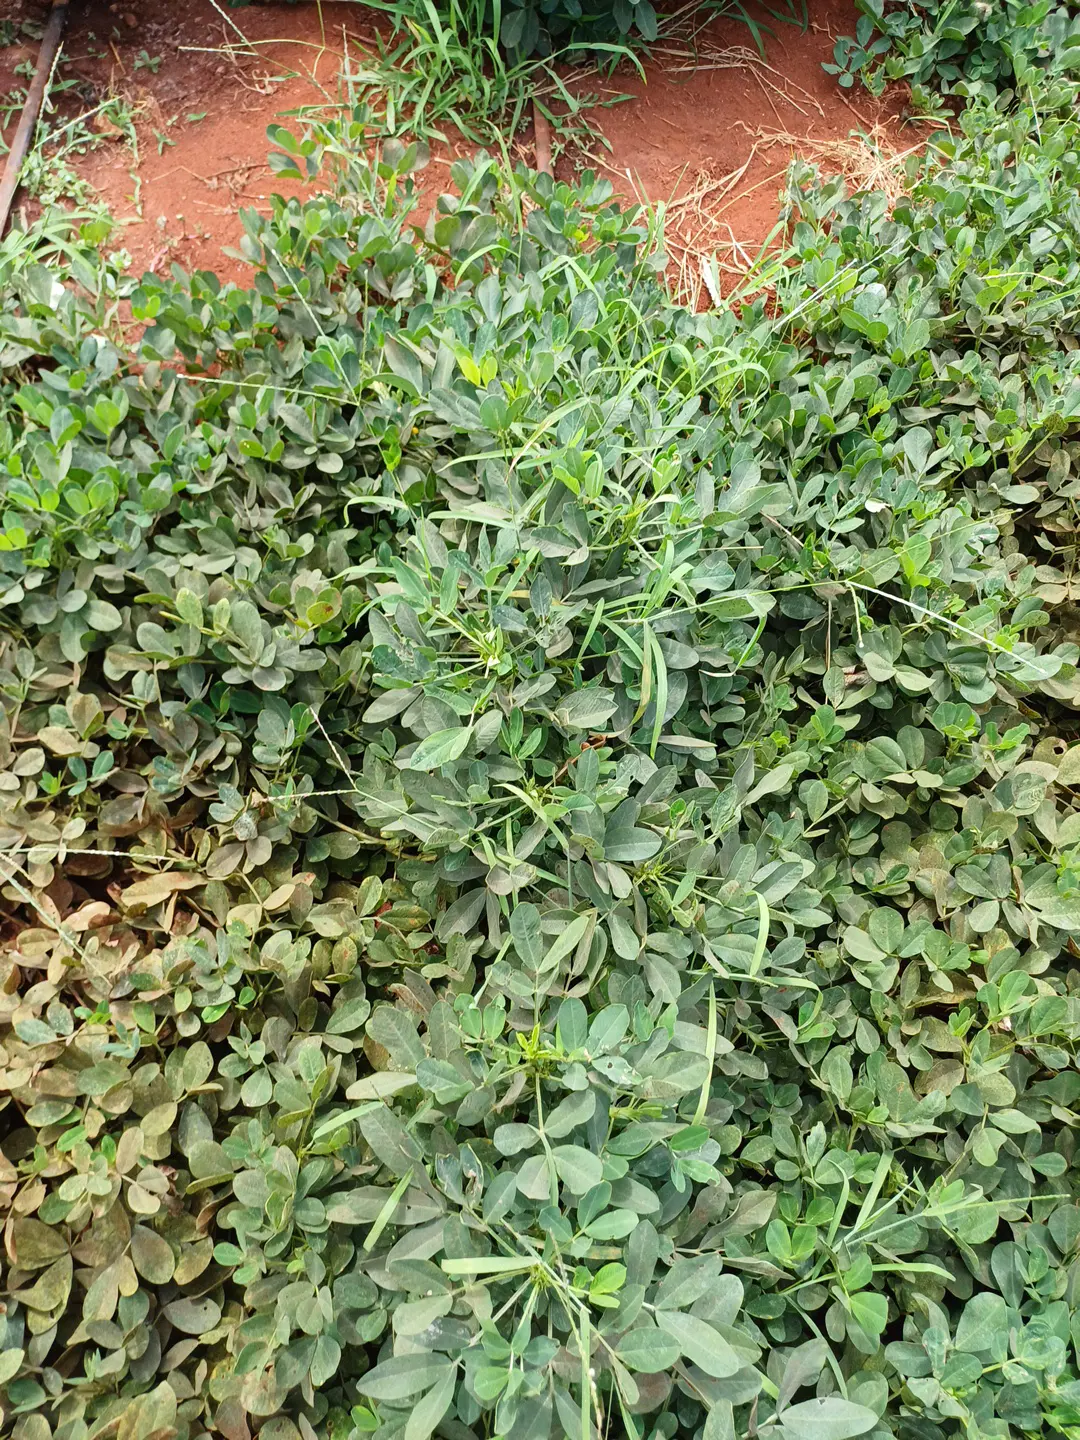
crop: groundnut
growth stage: pegging
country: Kenya
